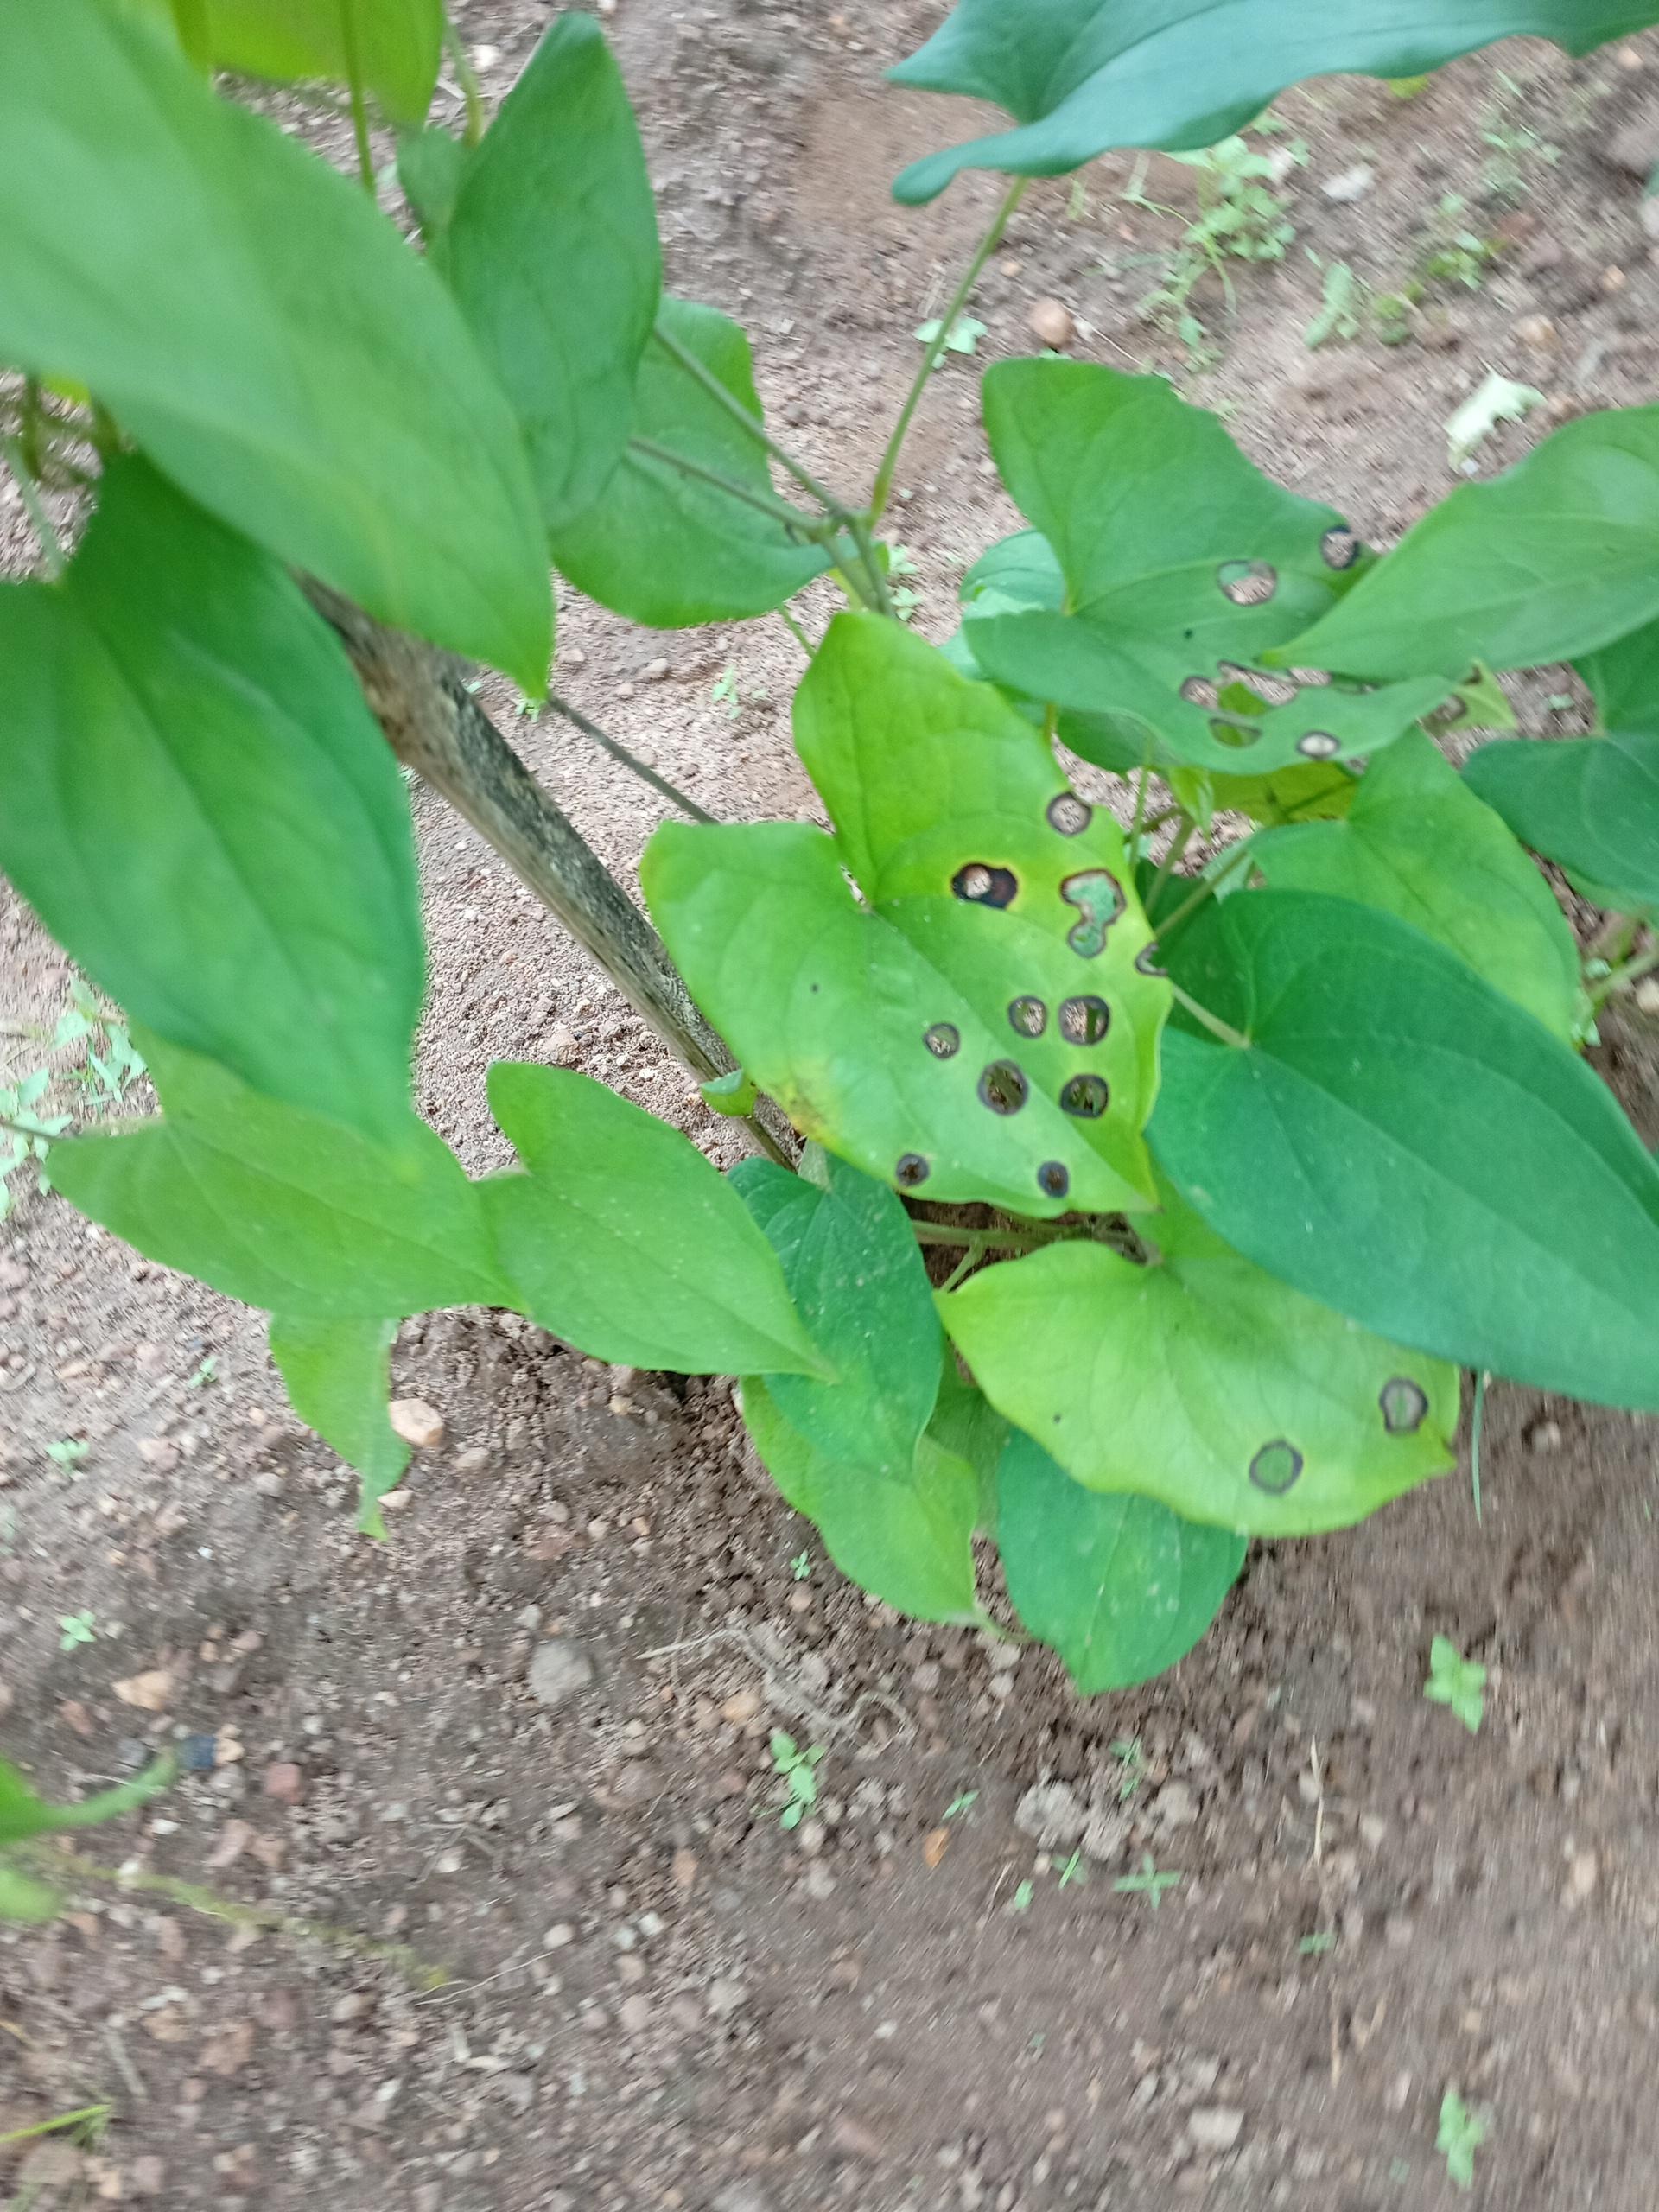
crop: yam
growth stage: vegetative
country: Nigeria
